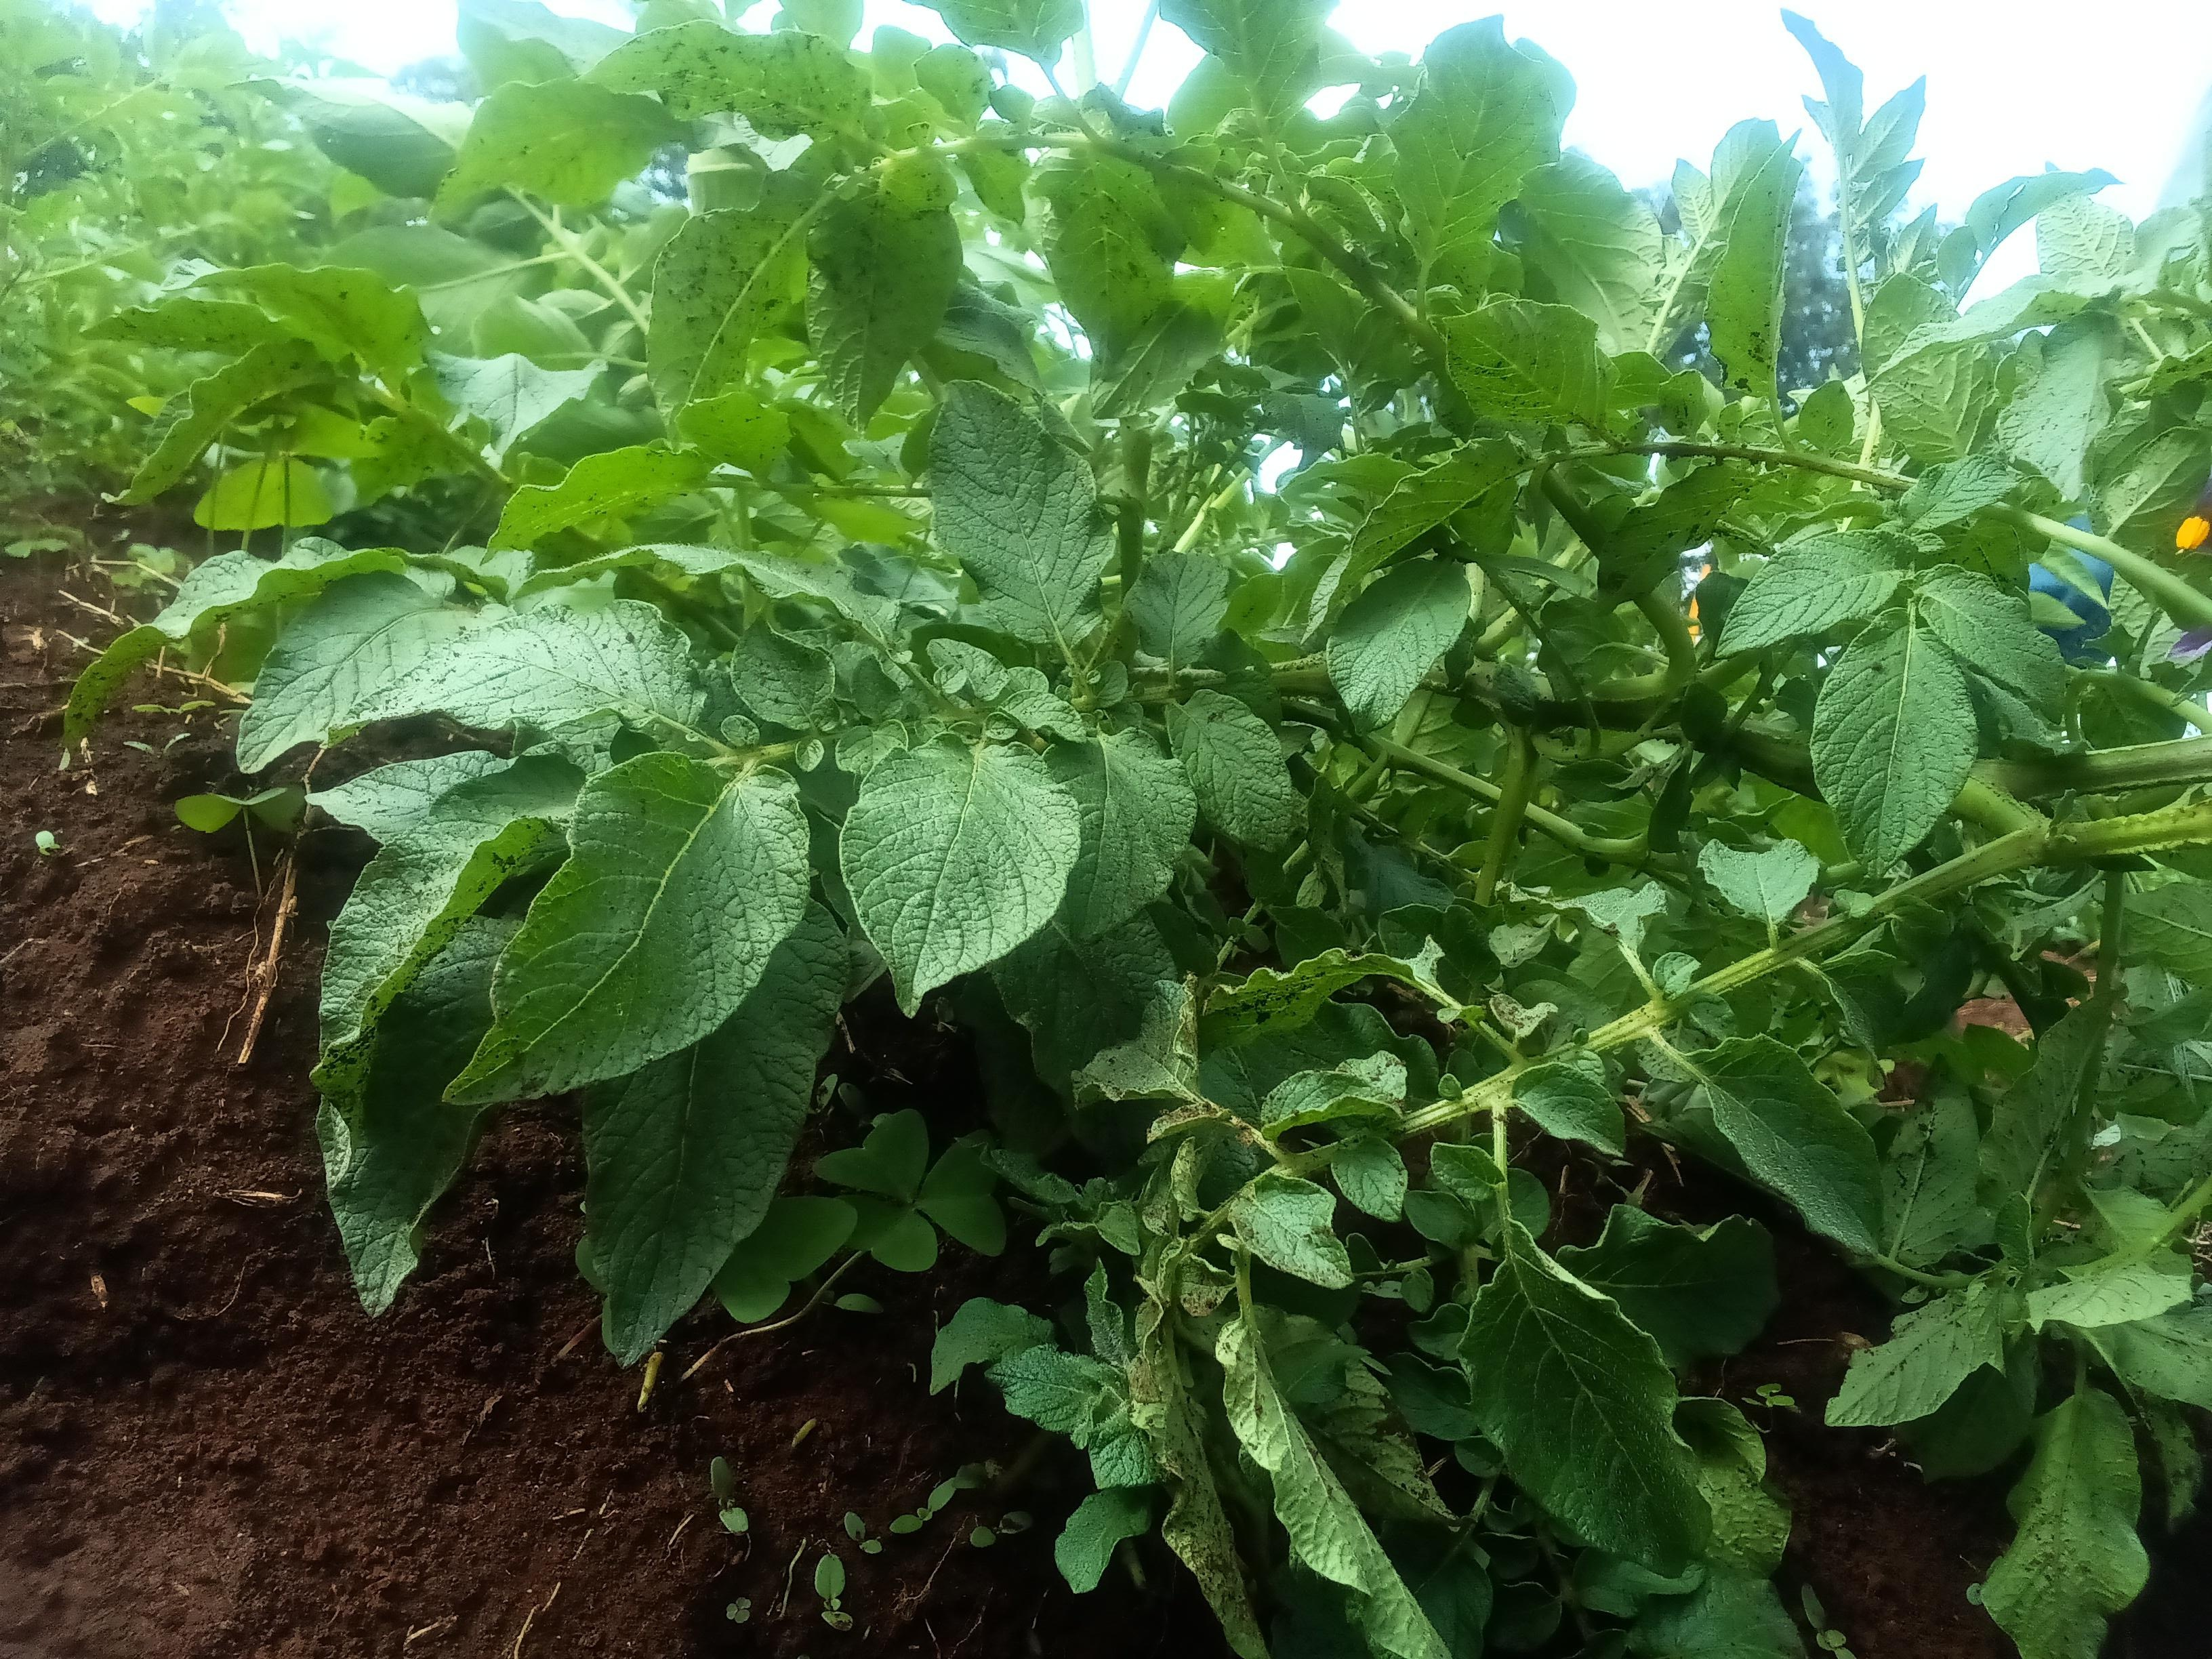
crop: potato
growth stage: flowering
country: Kenya
